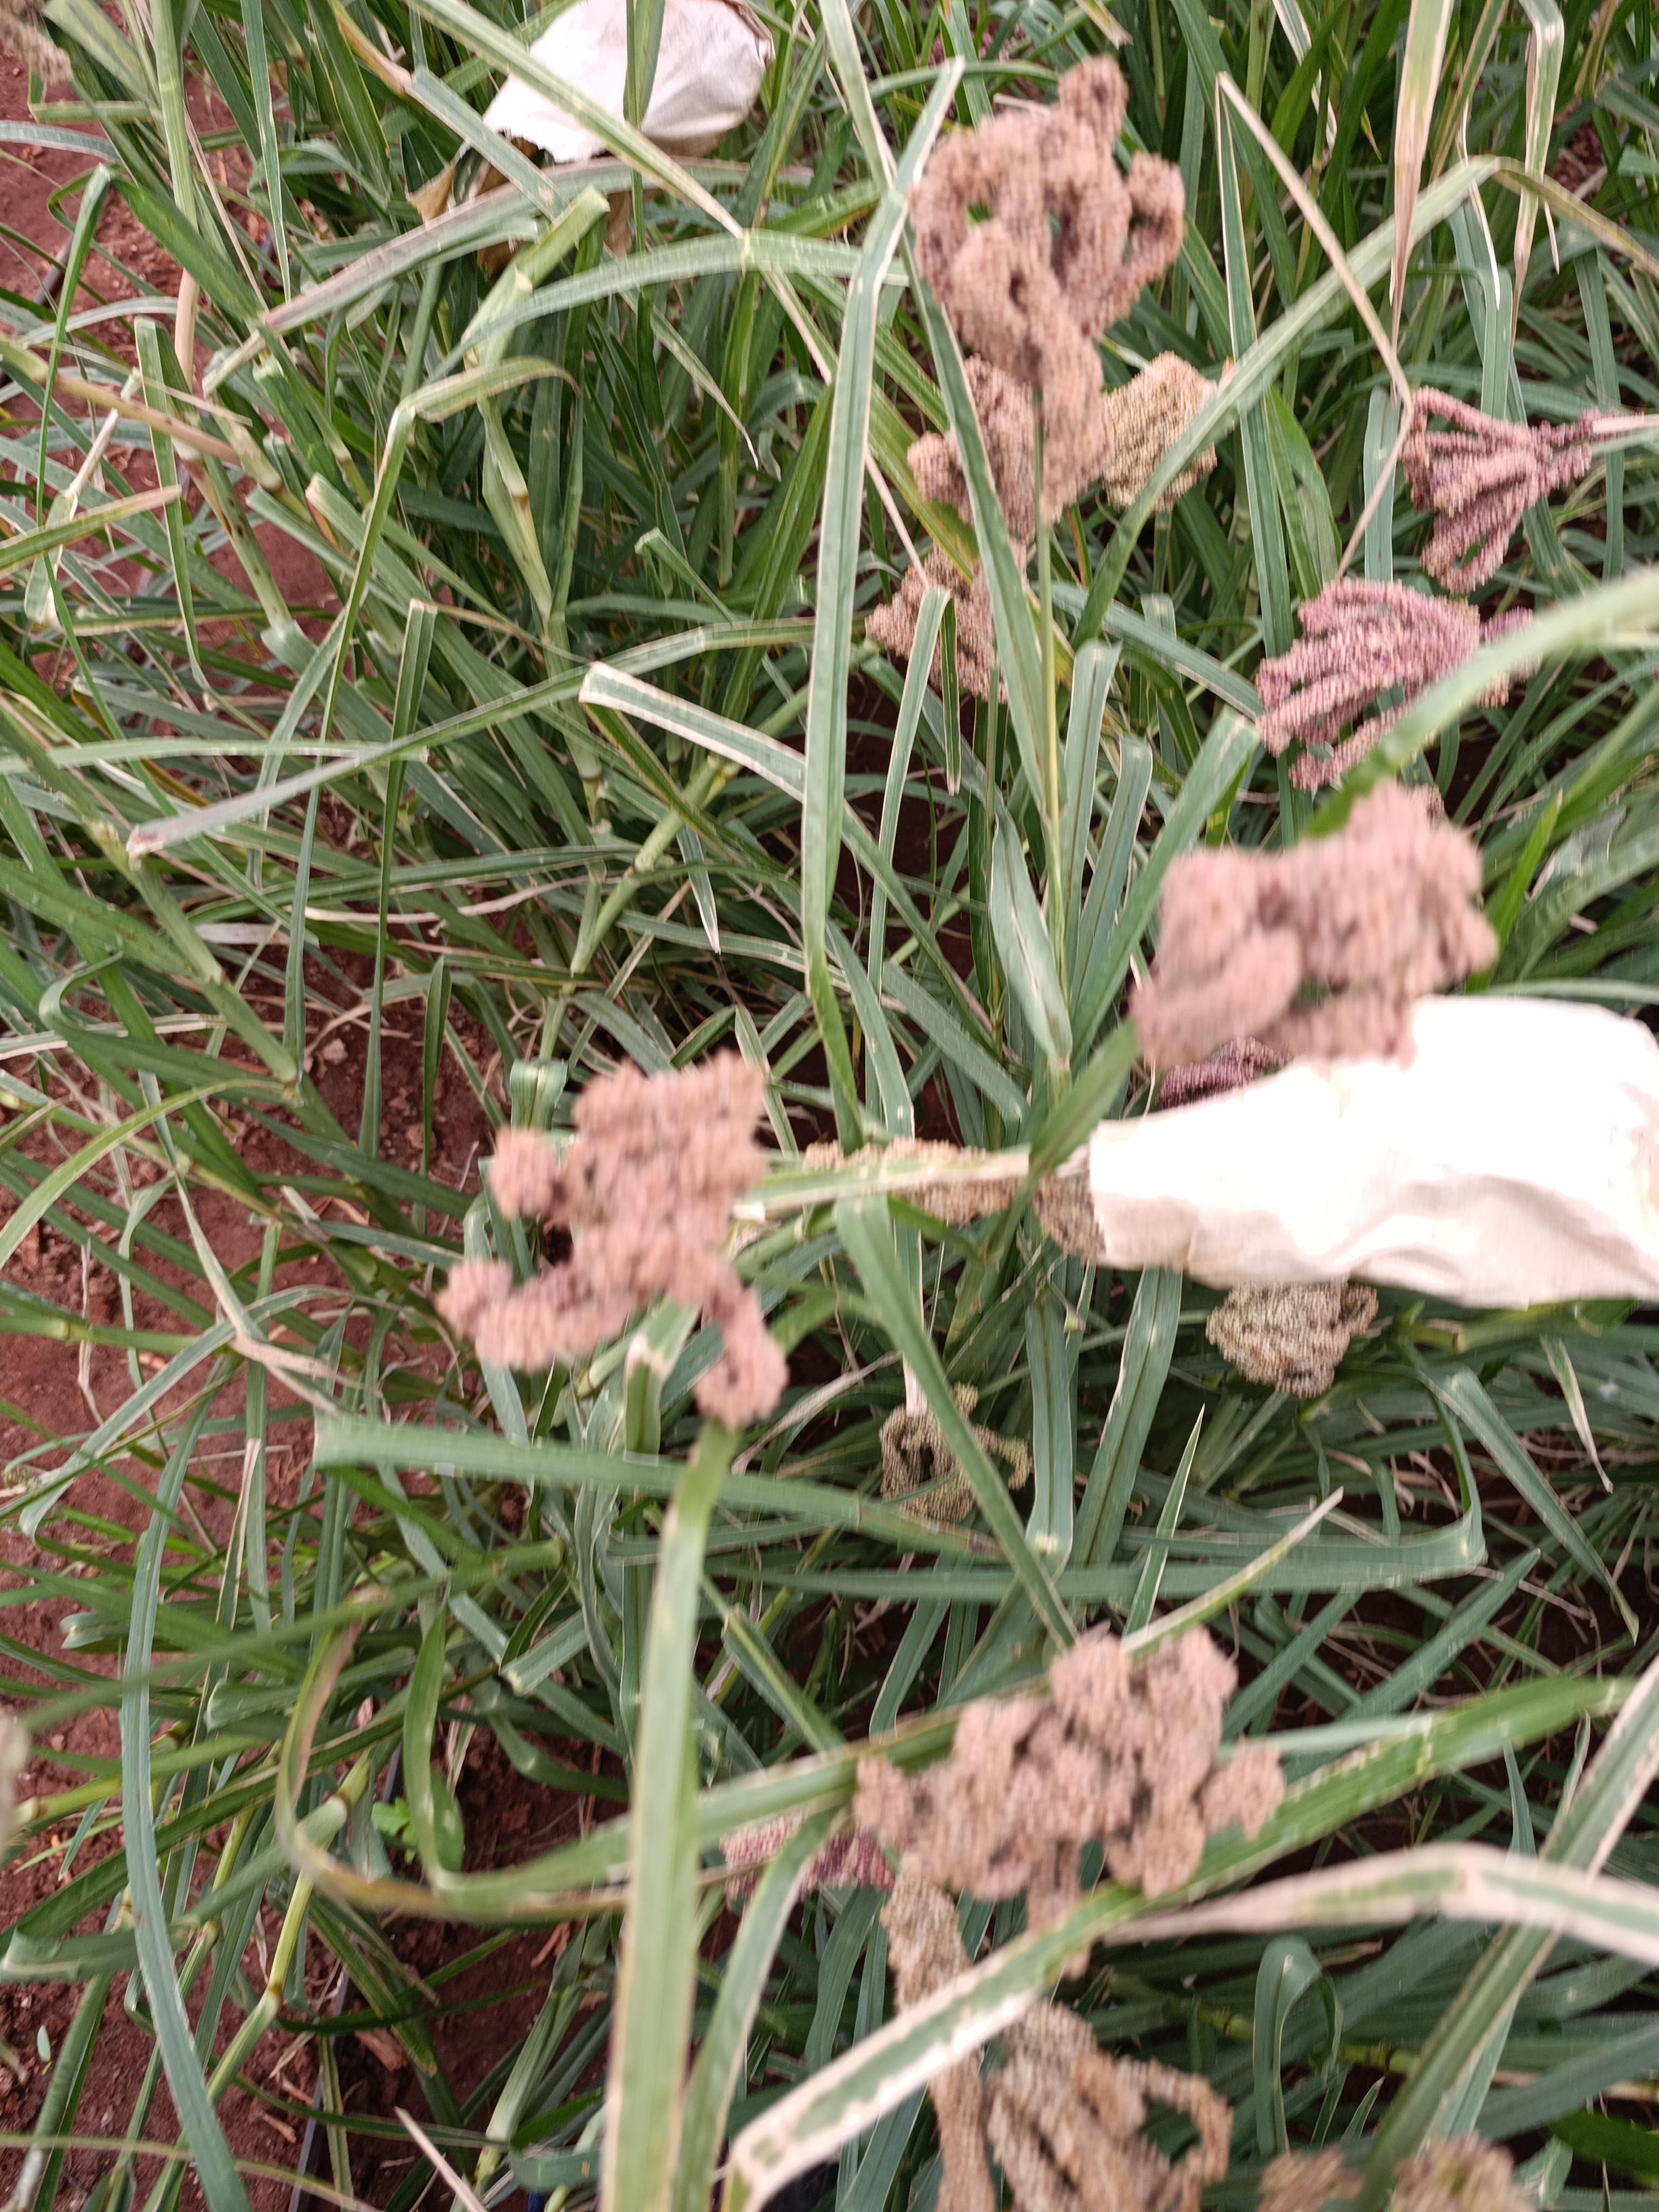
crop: finger millet
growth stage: filling grain
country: Kenya
